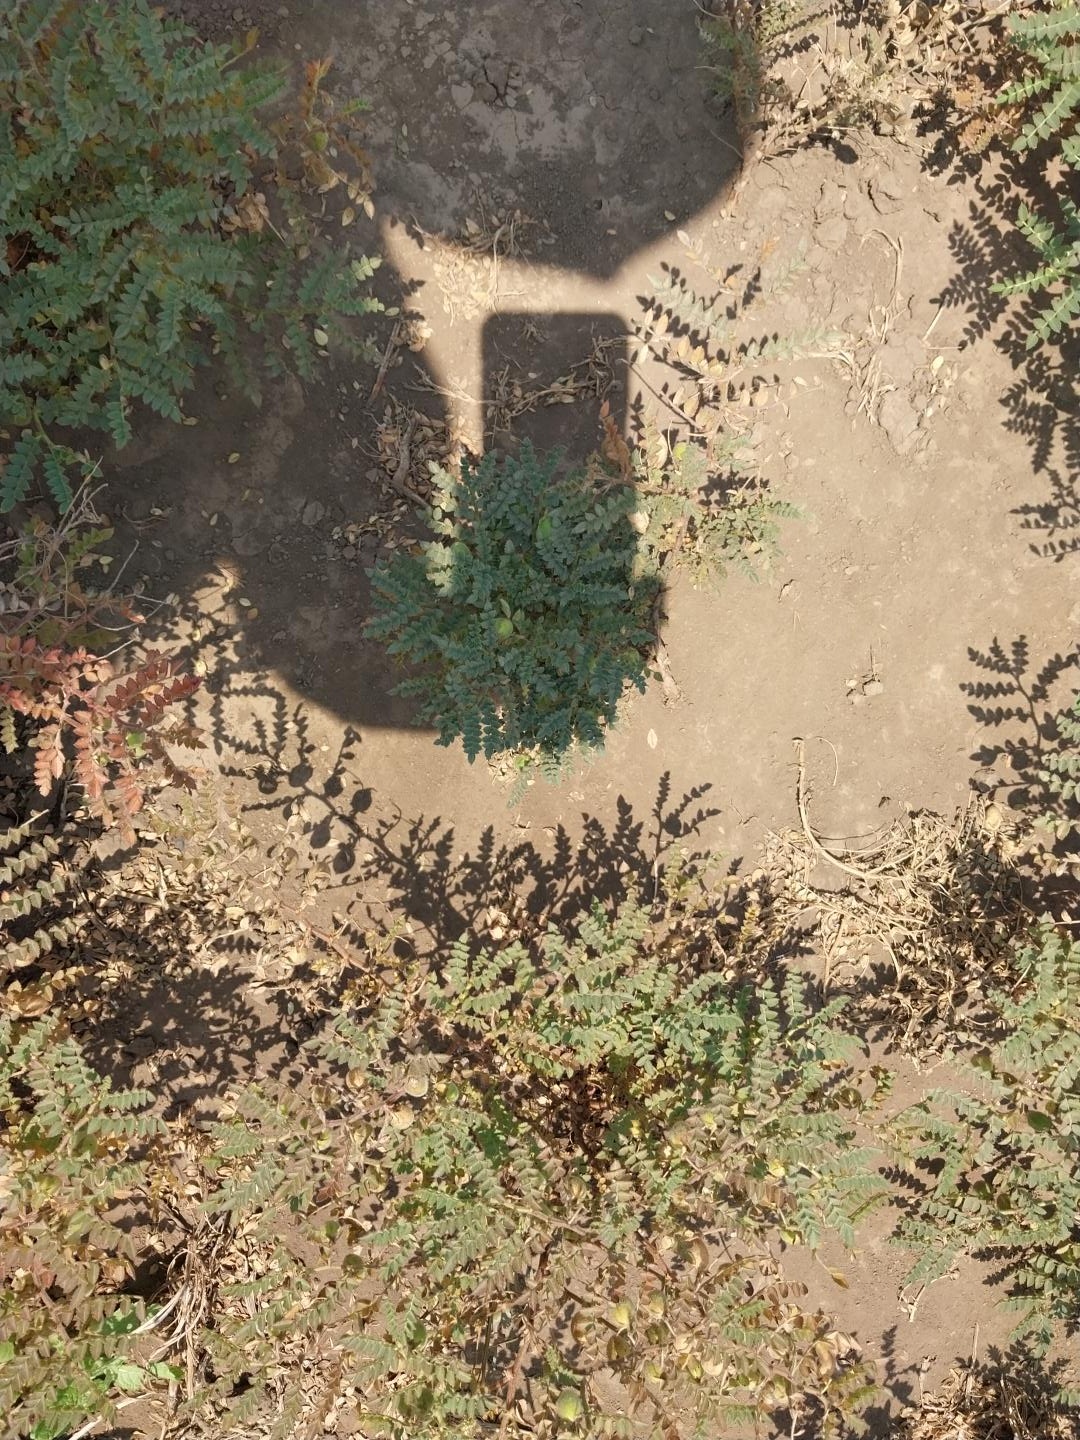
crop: chickpea
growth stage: development pod
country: Tanzania
